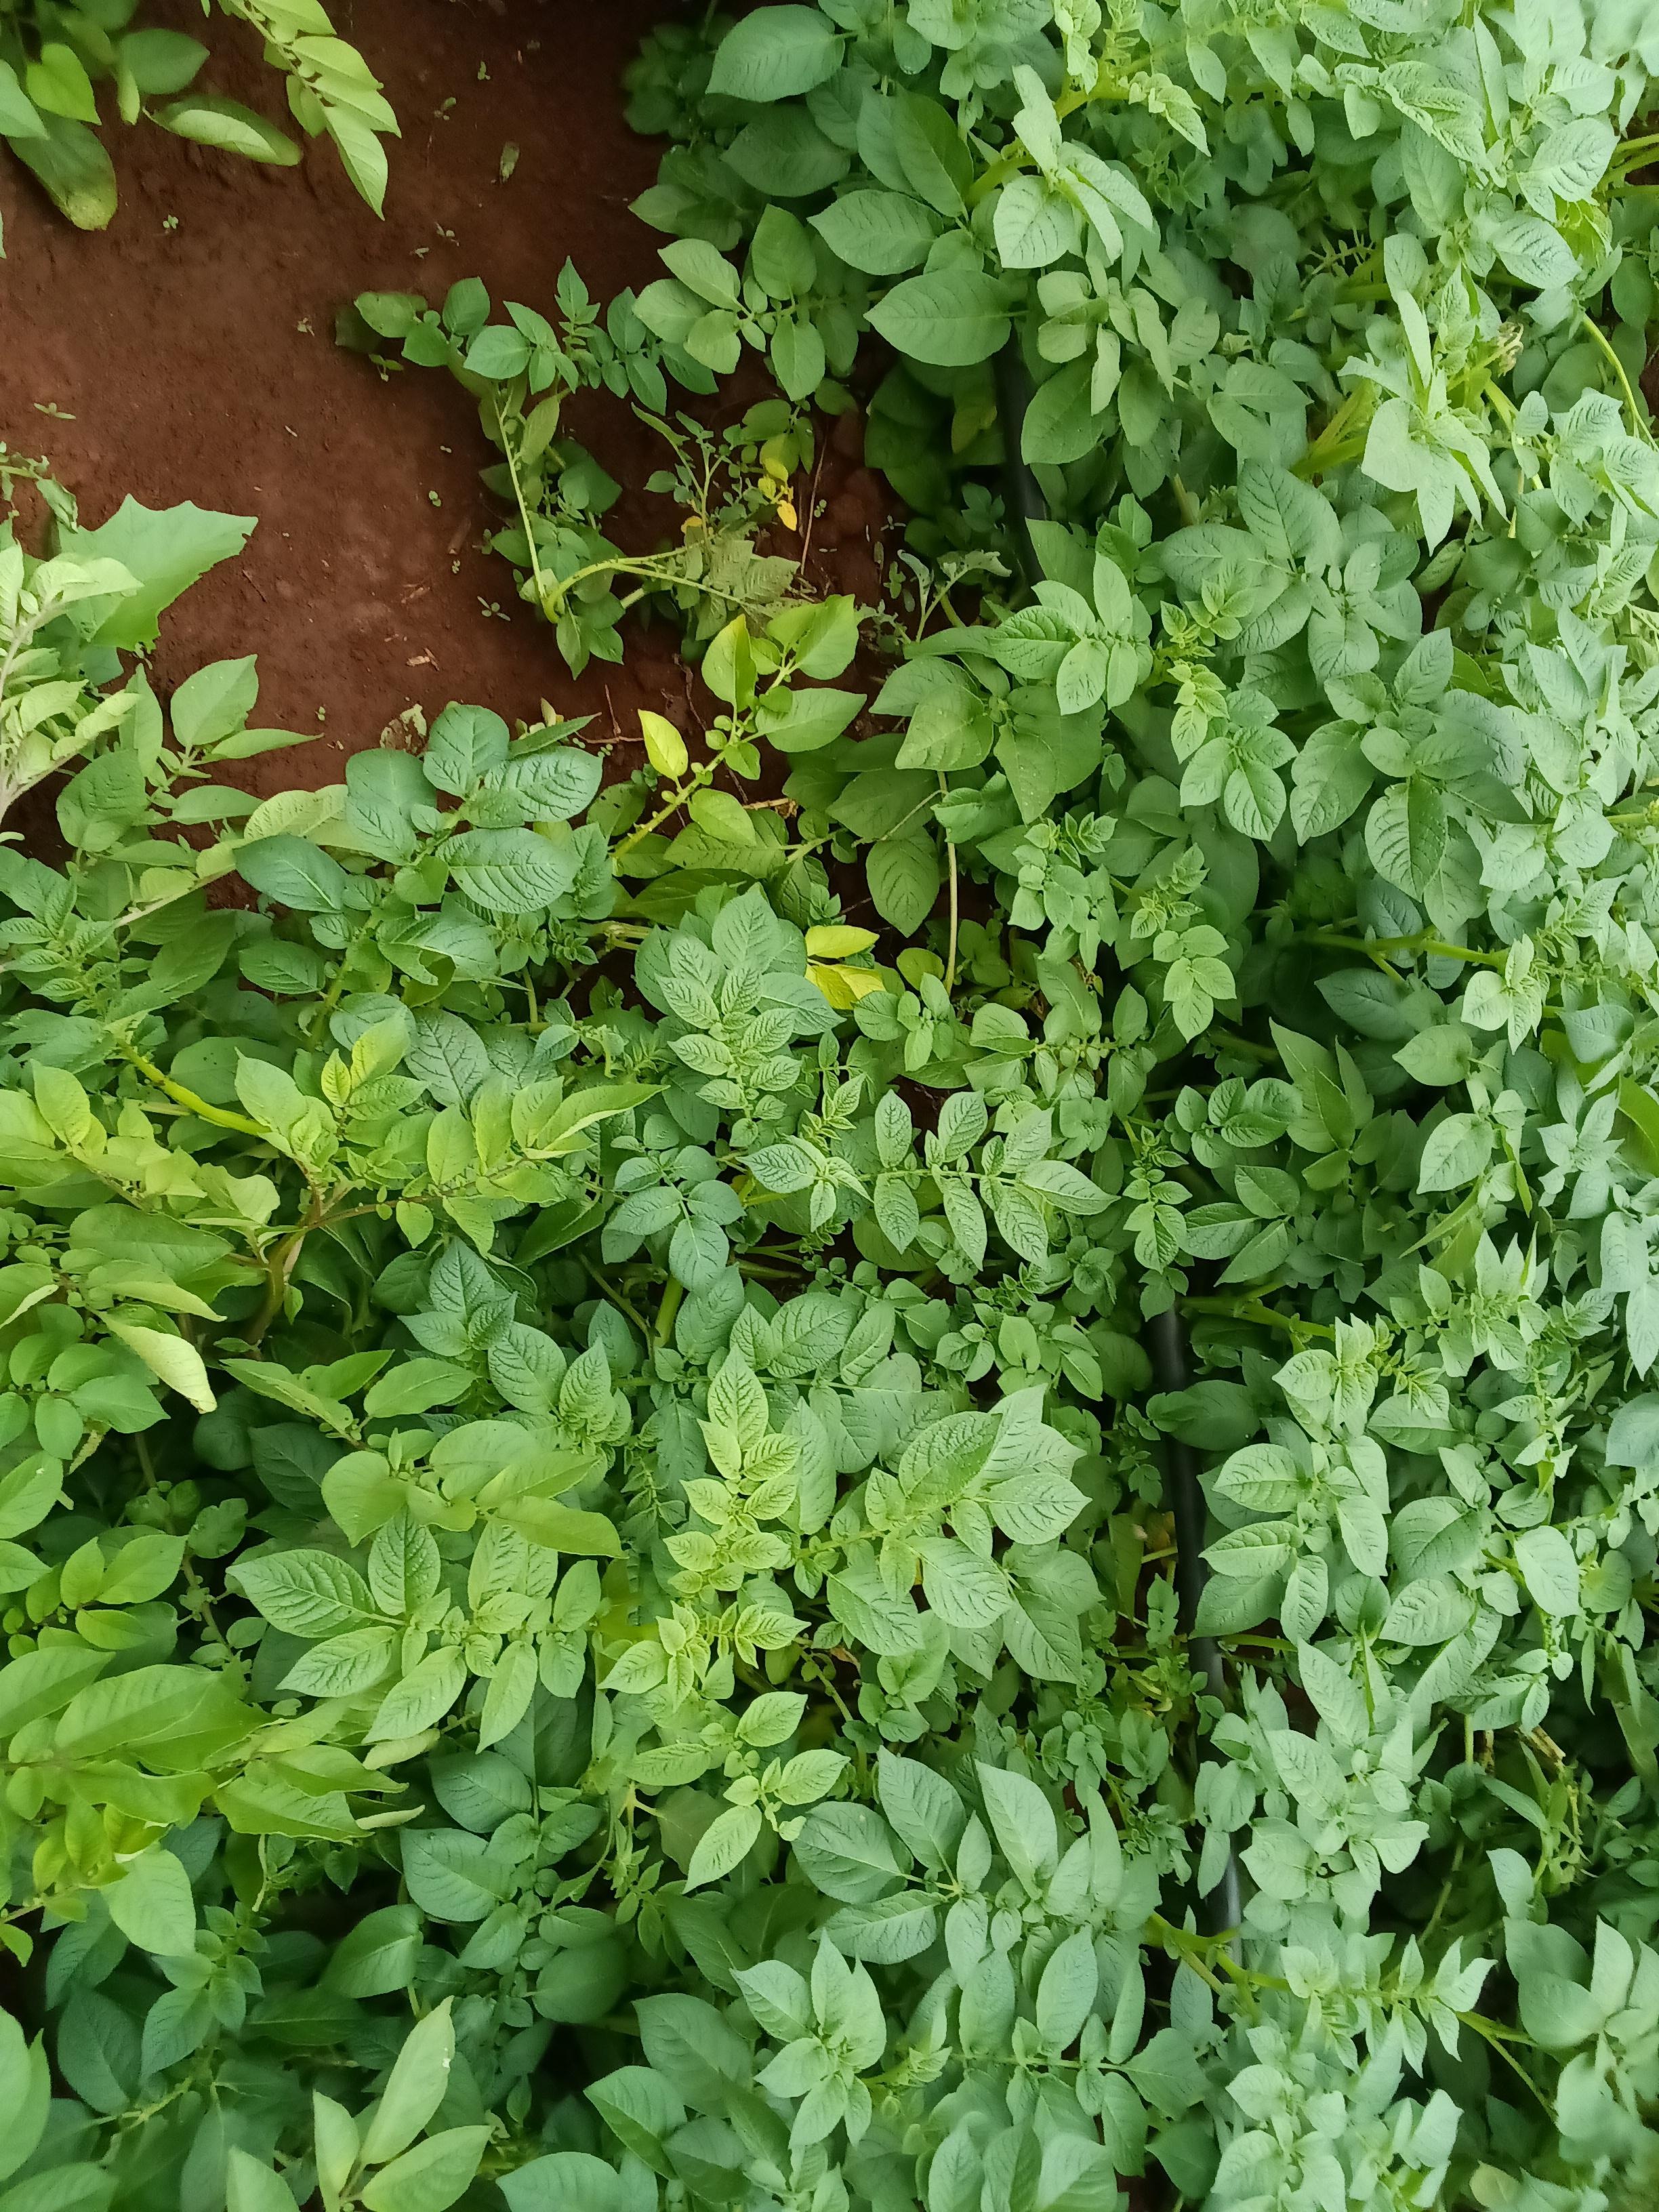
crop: potato
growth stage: vegetative
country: Kenya
